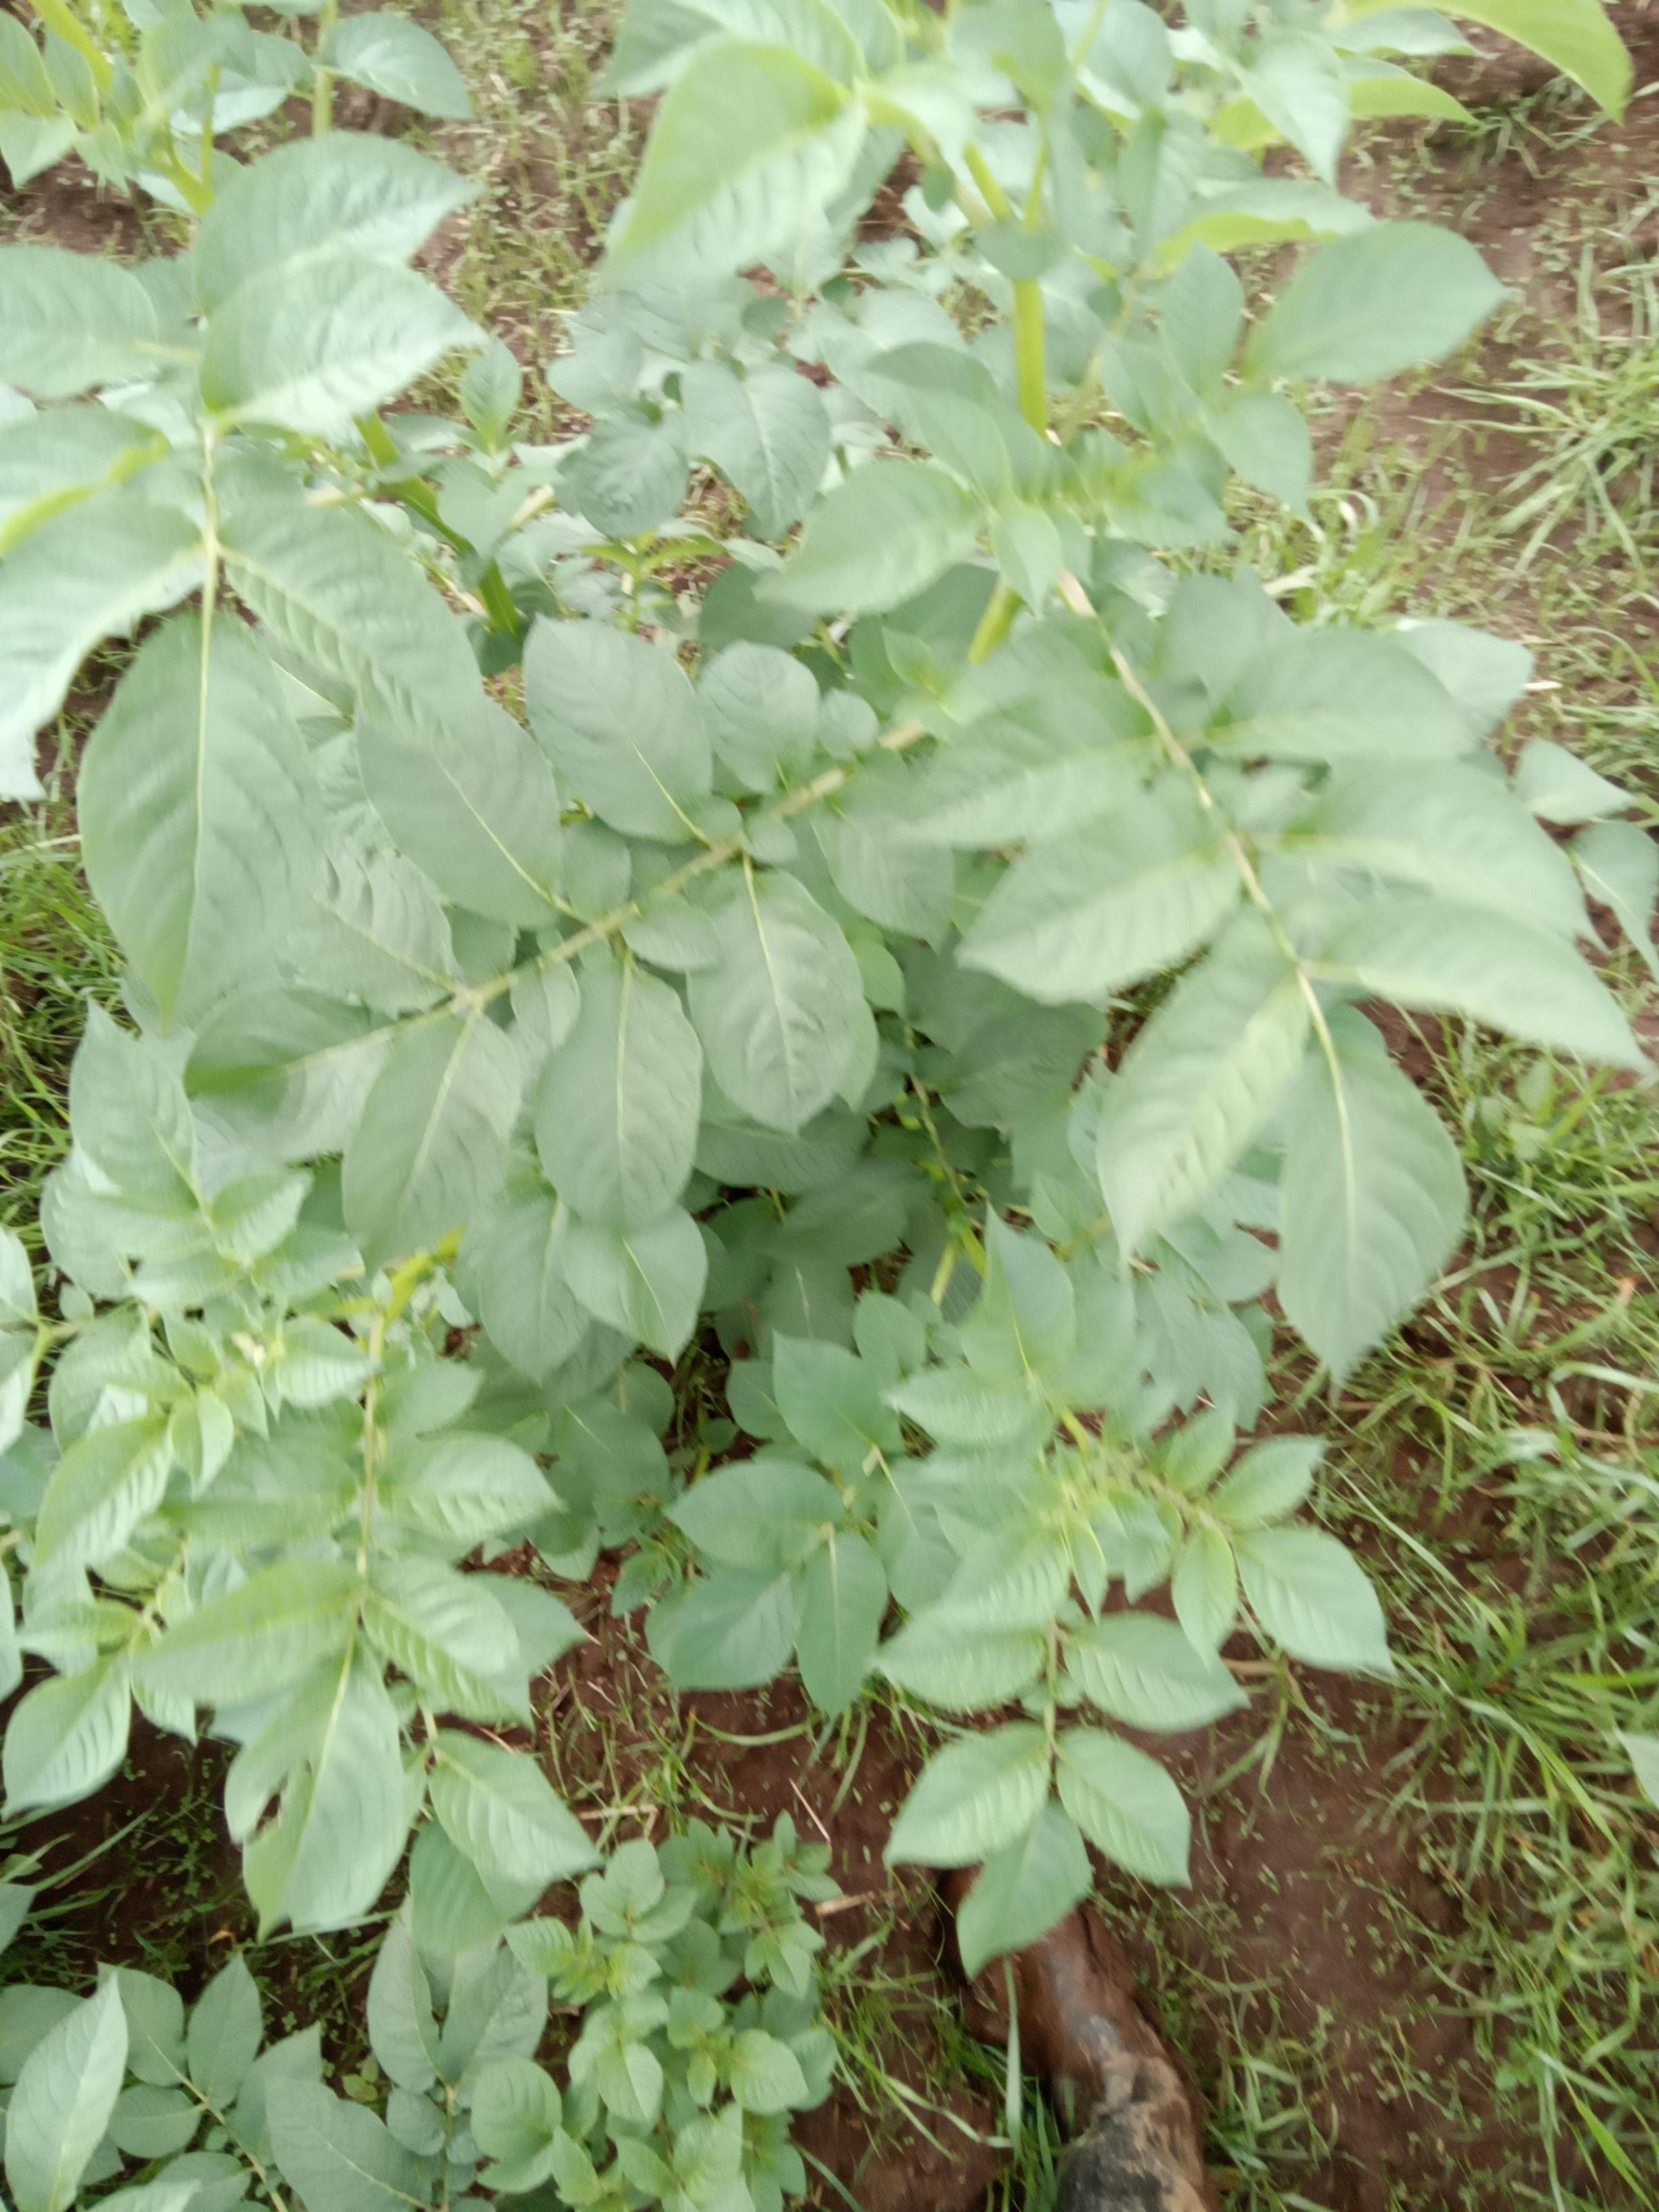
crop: potato
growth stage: flowering
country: Kenya
